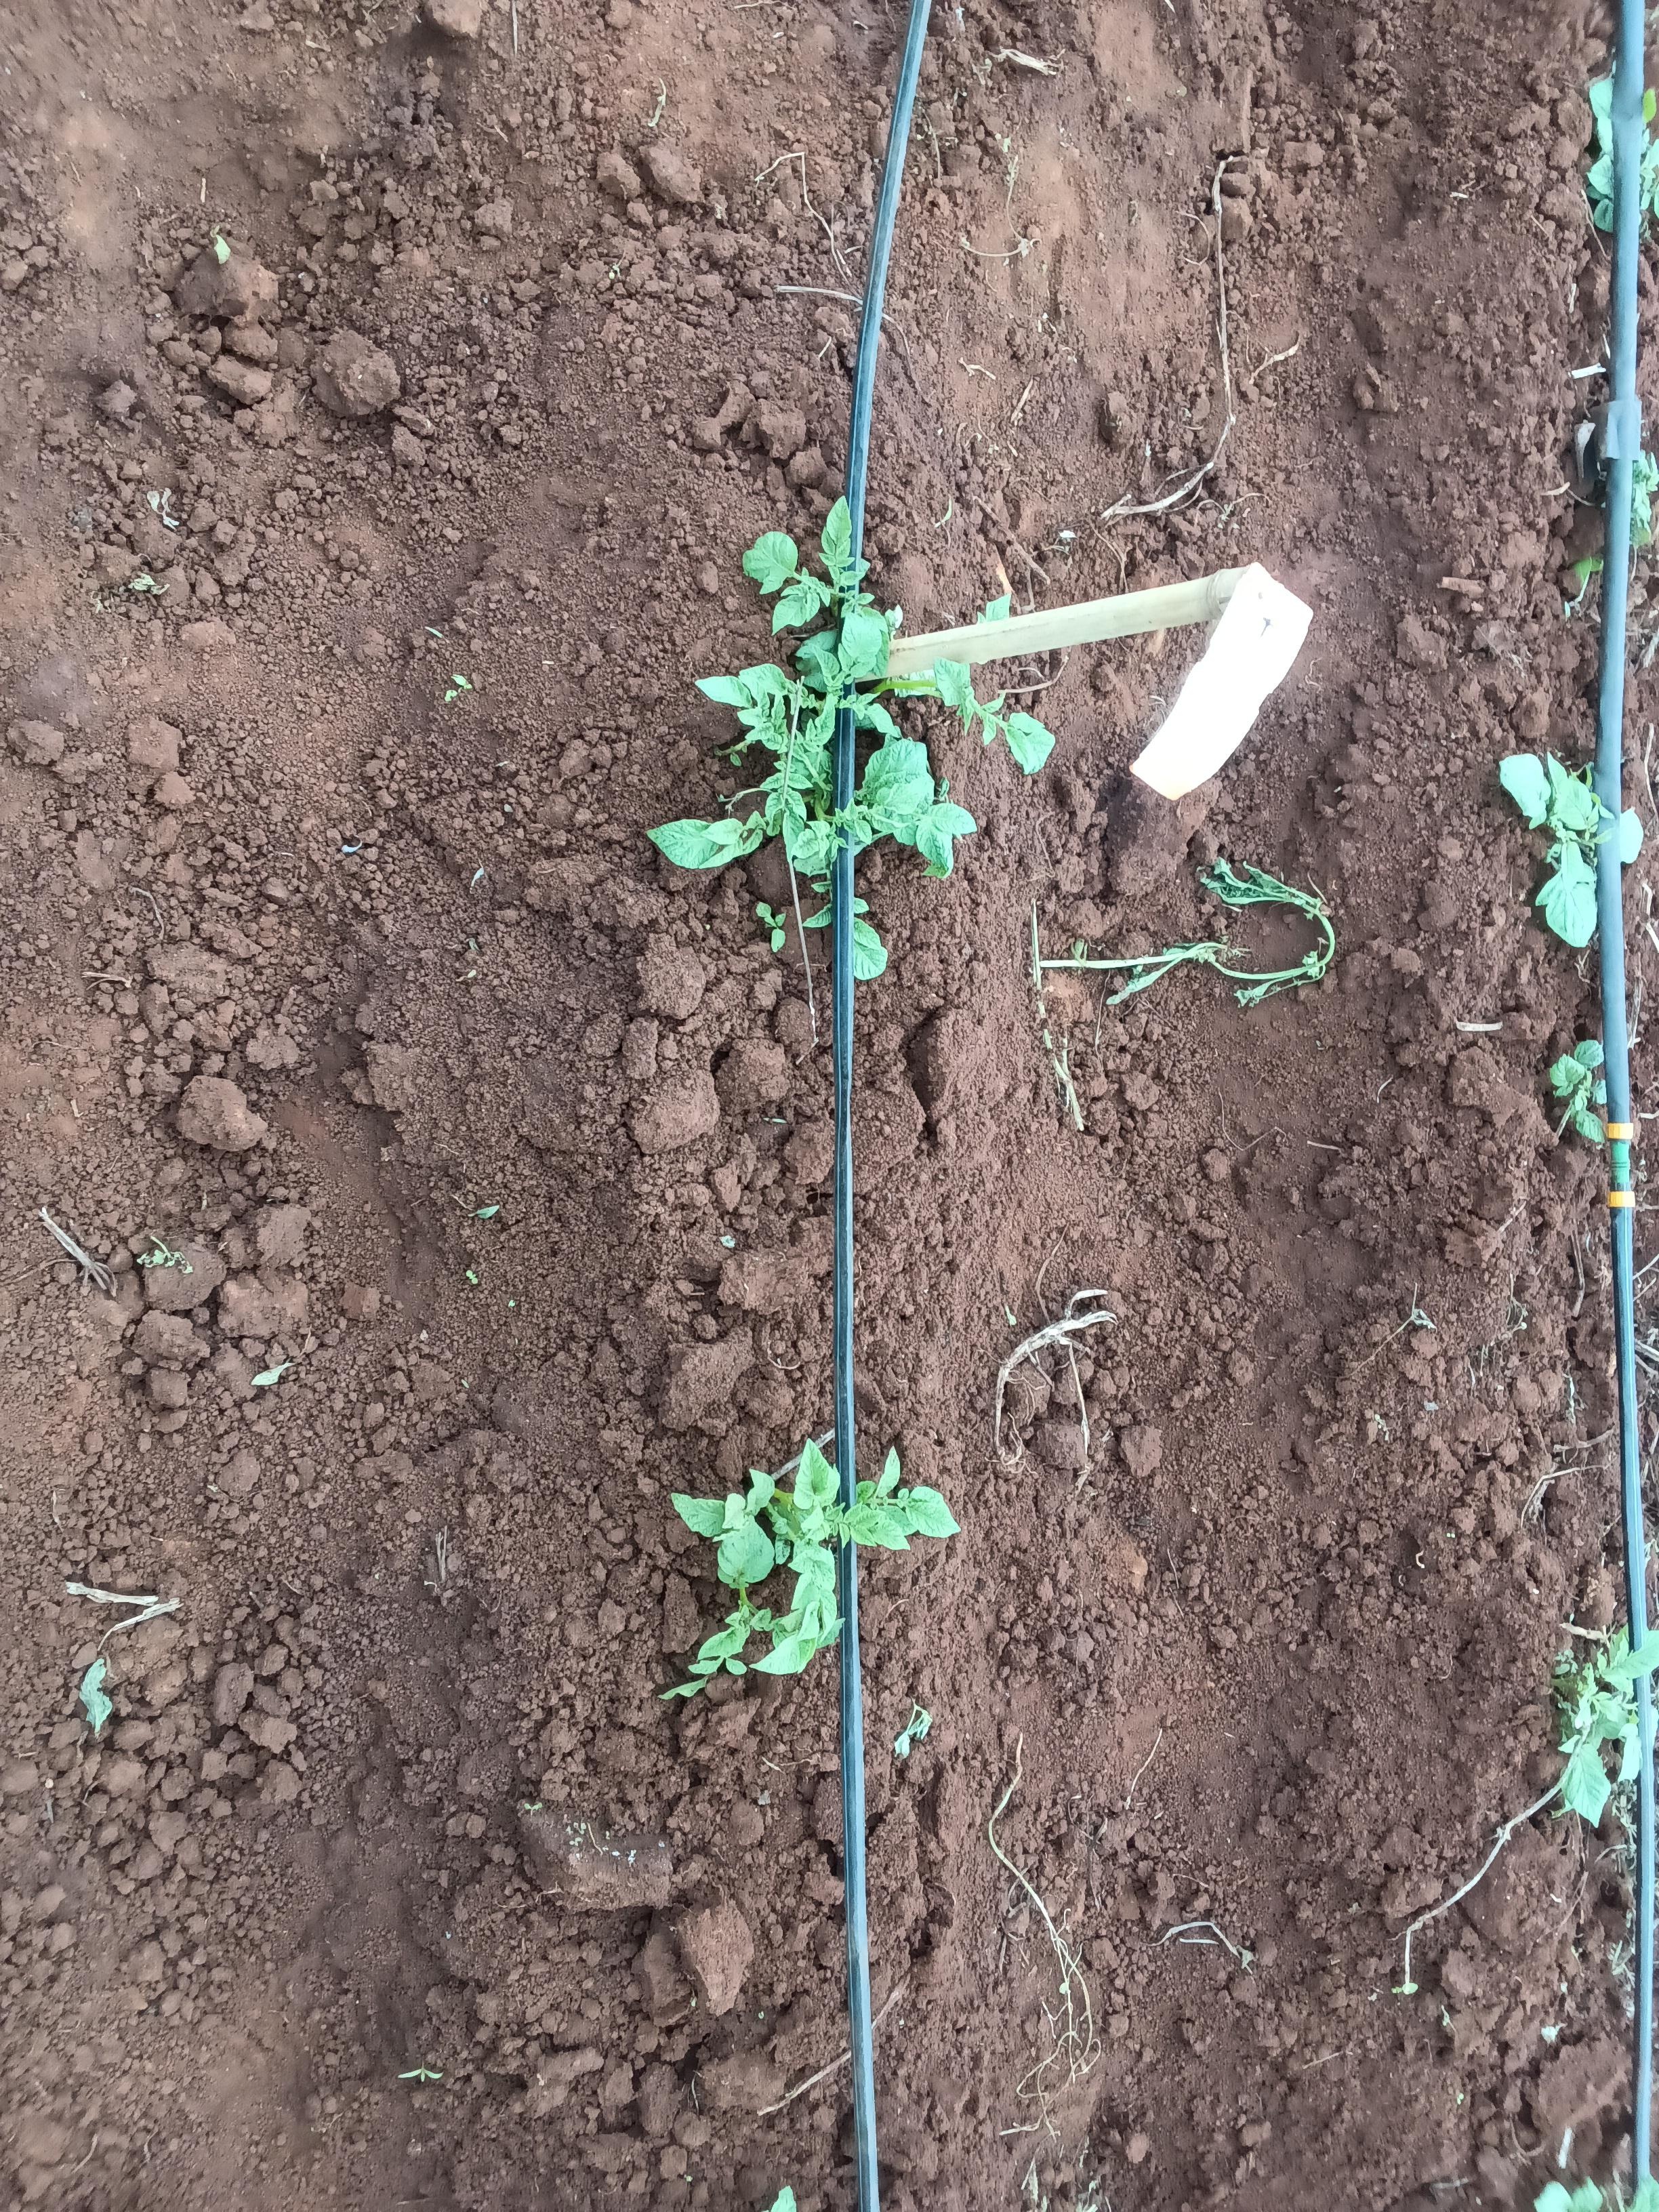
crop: potato
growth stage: sprouting emergence
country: Kenya
